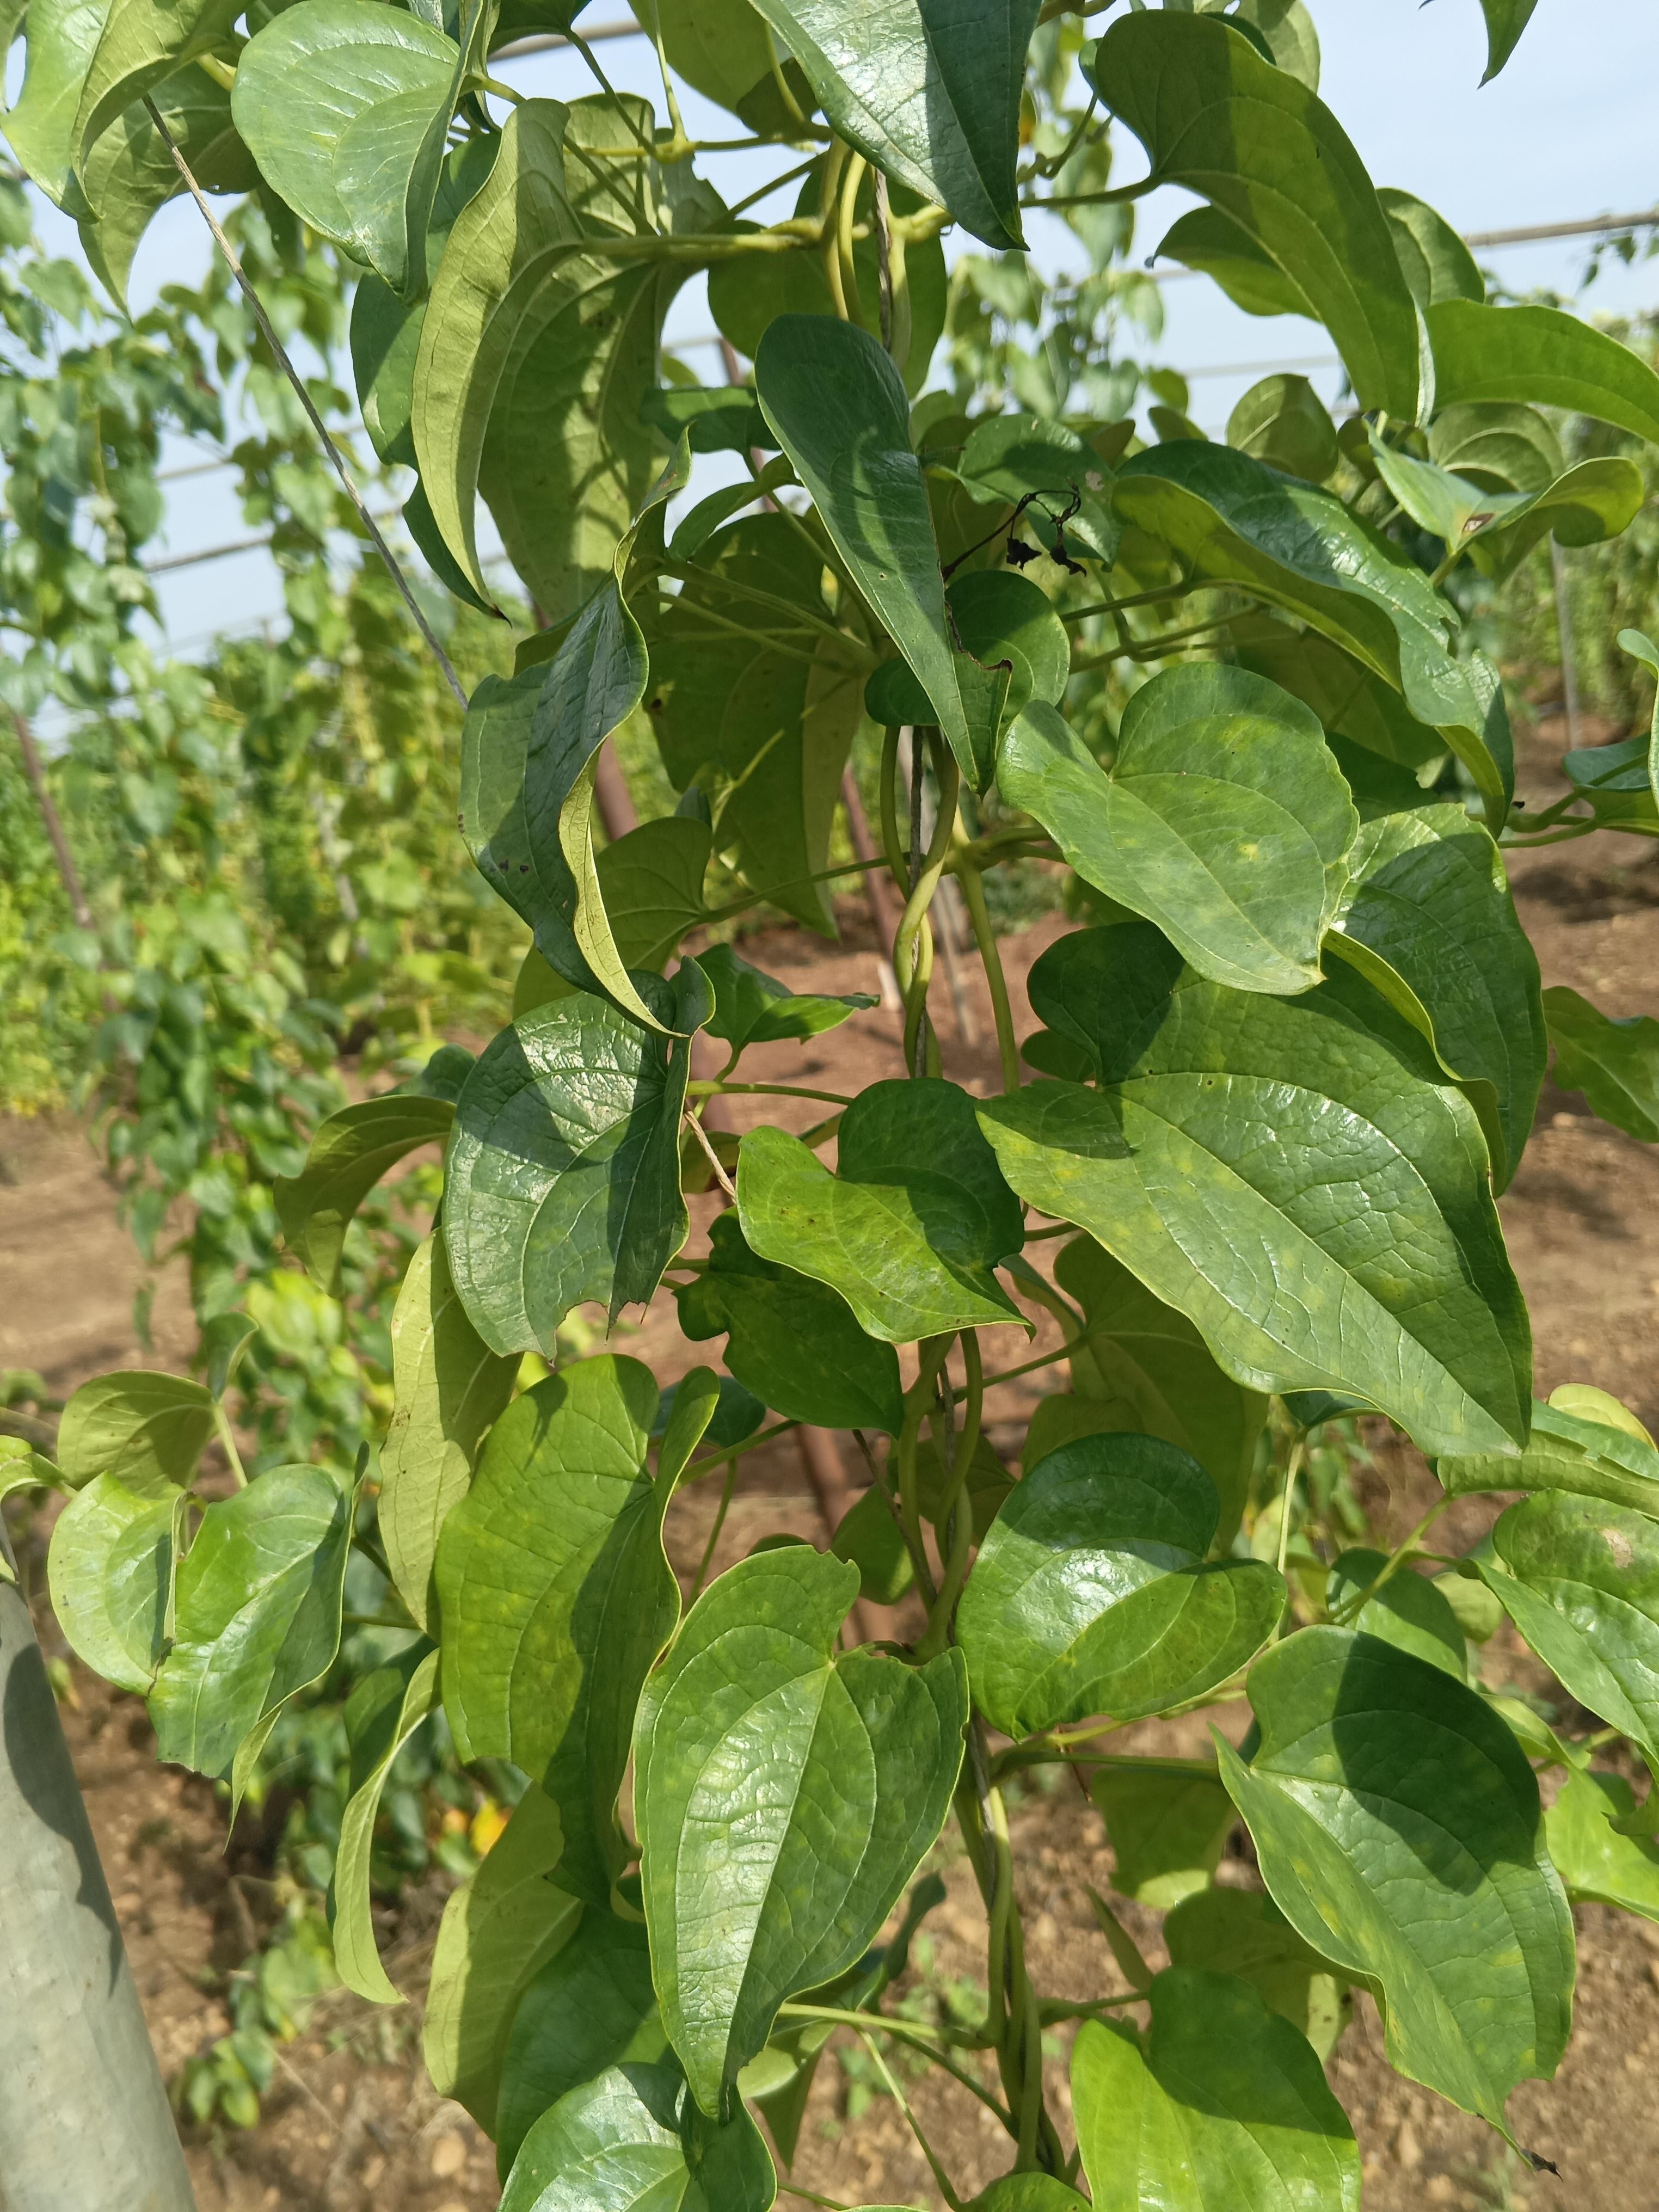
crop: yam
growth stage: vegetative
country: Nigeria
